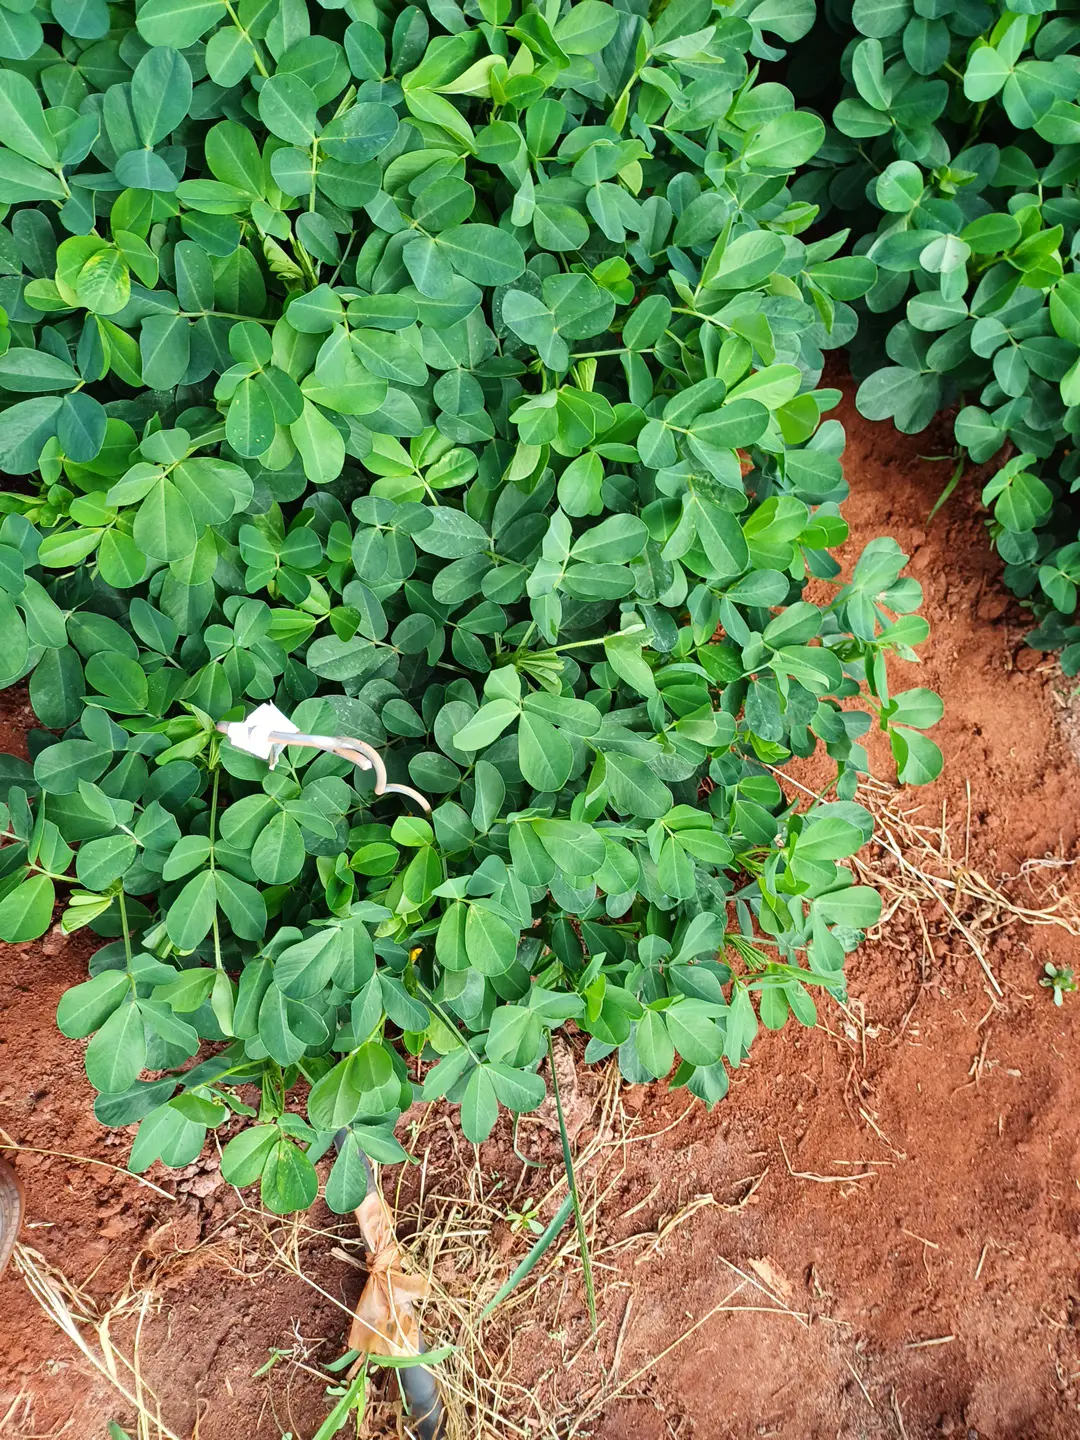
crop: groundnut
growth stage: flowering
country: Kenya
